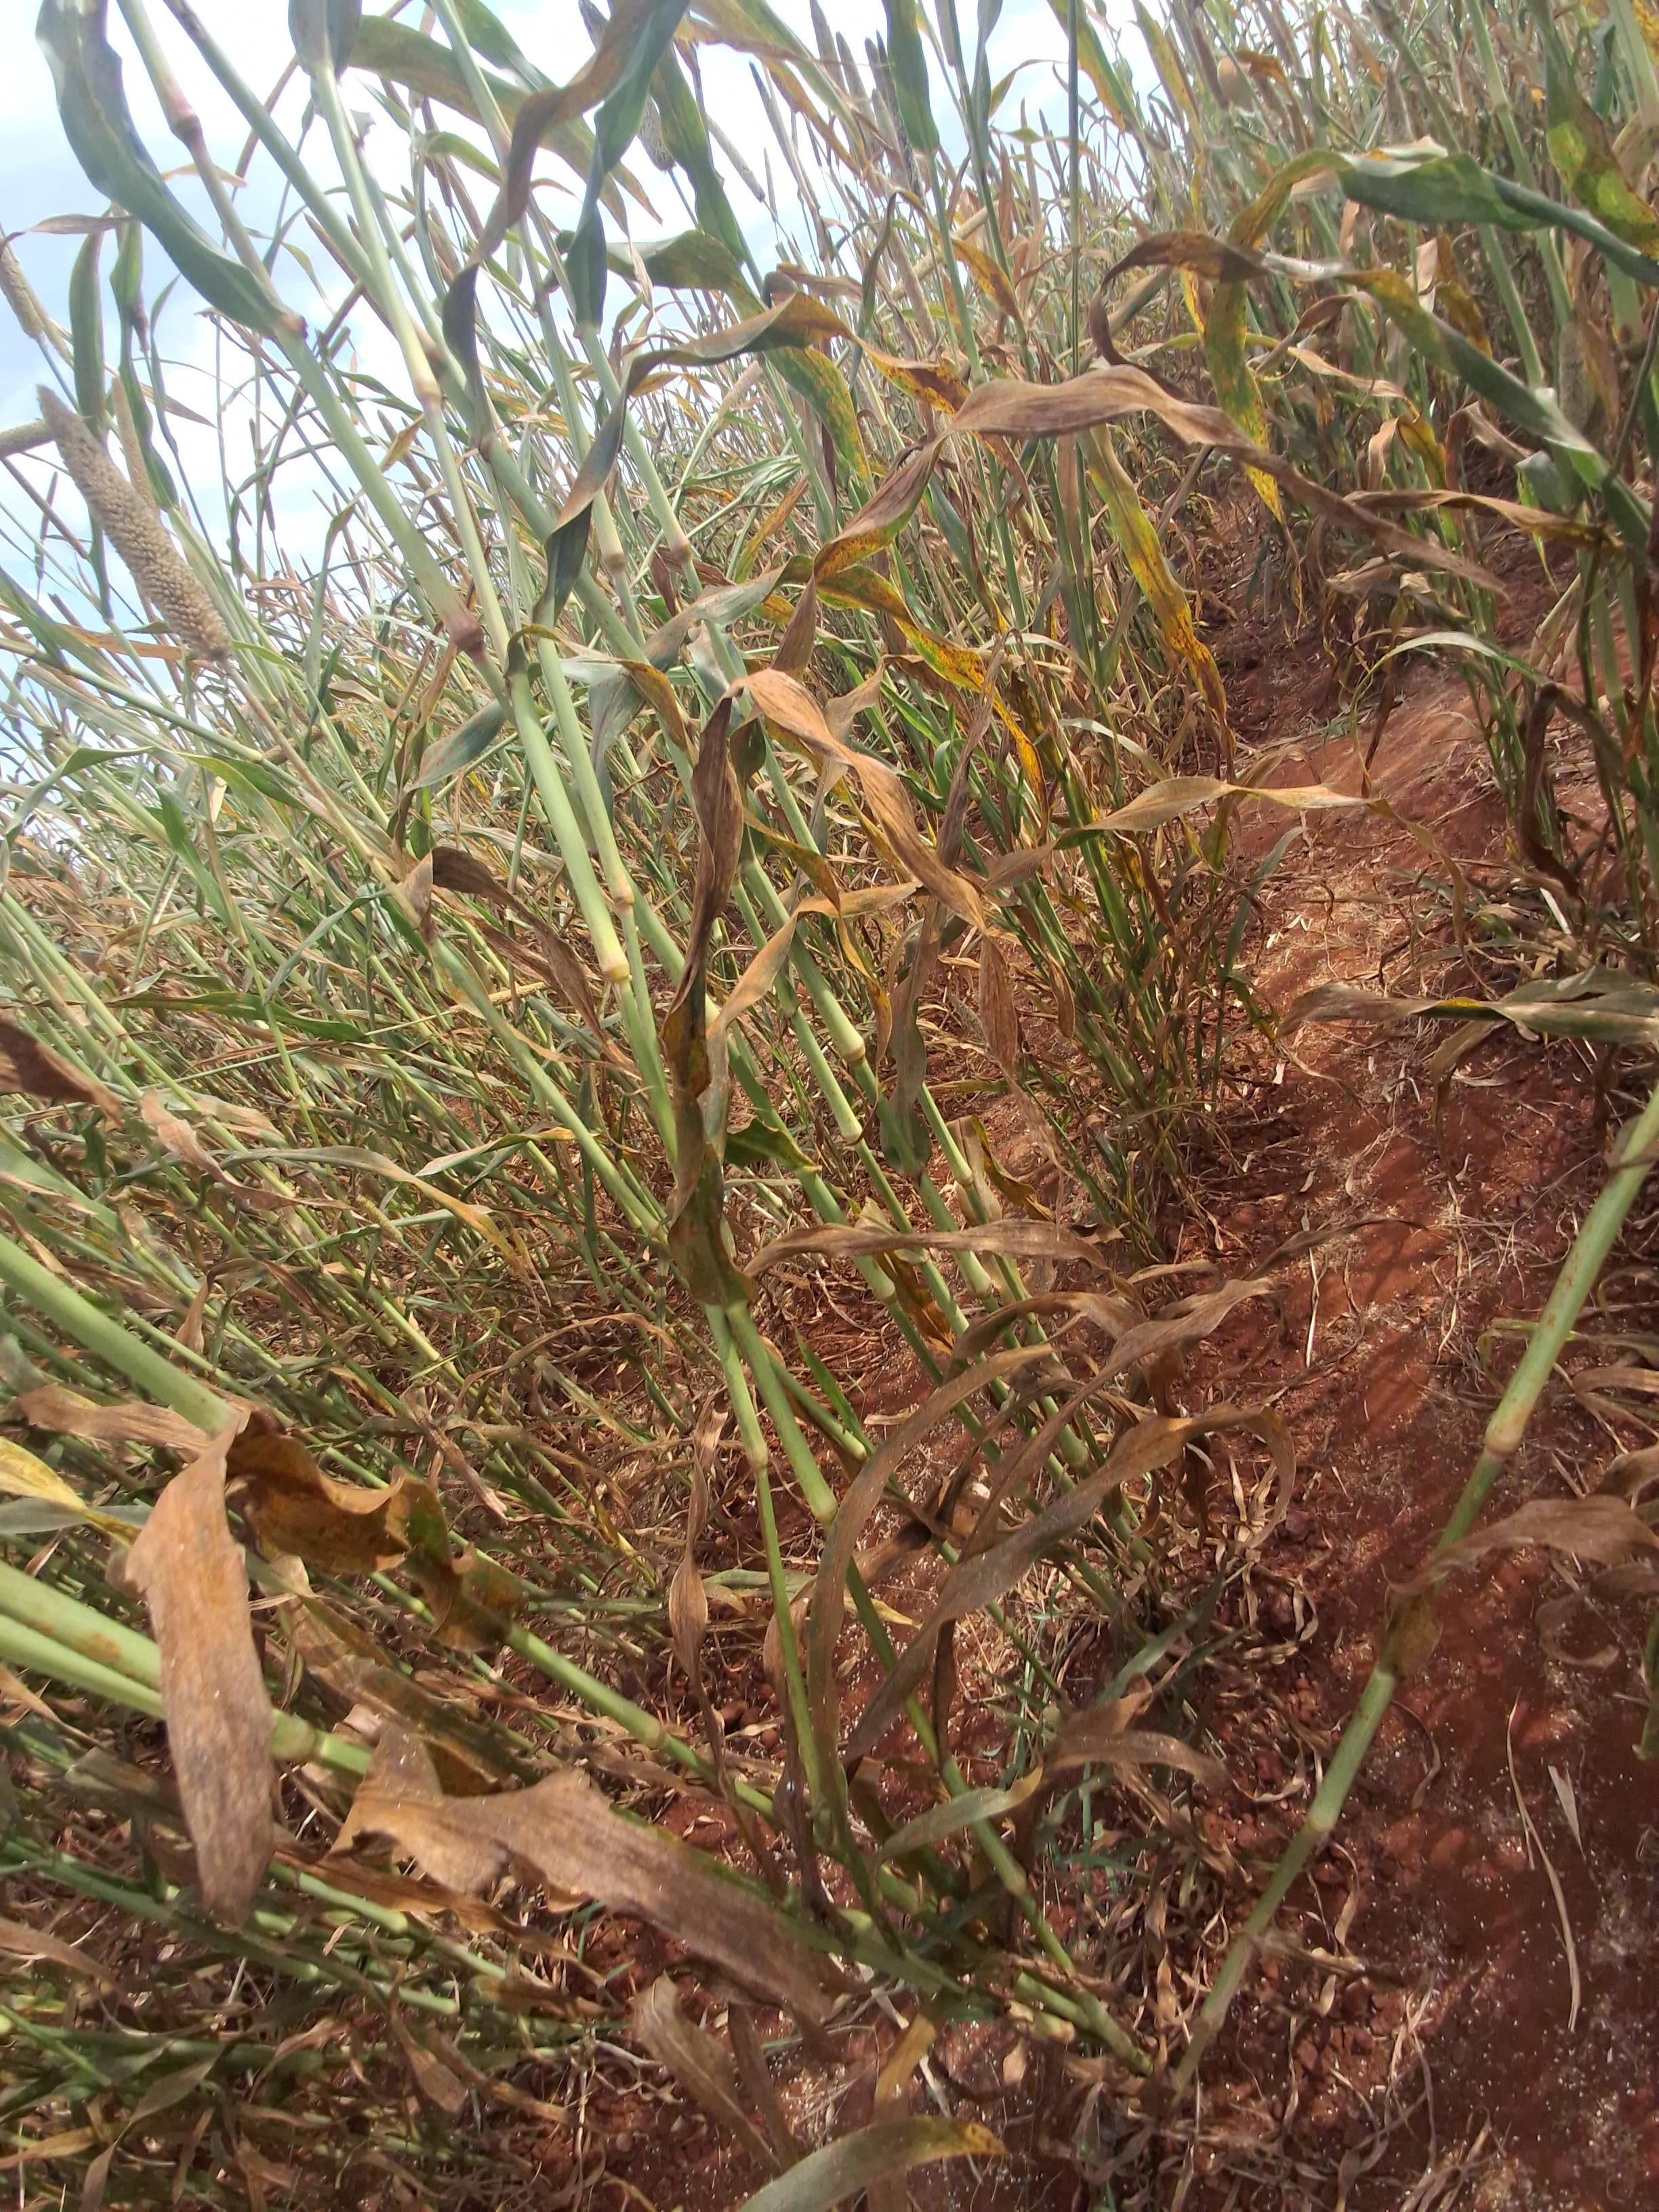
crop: pearl millet
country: Kenya
